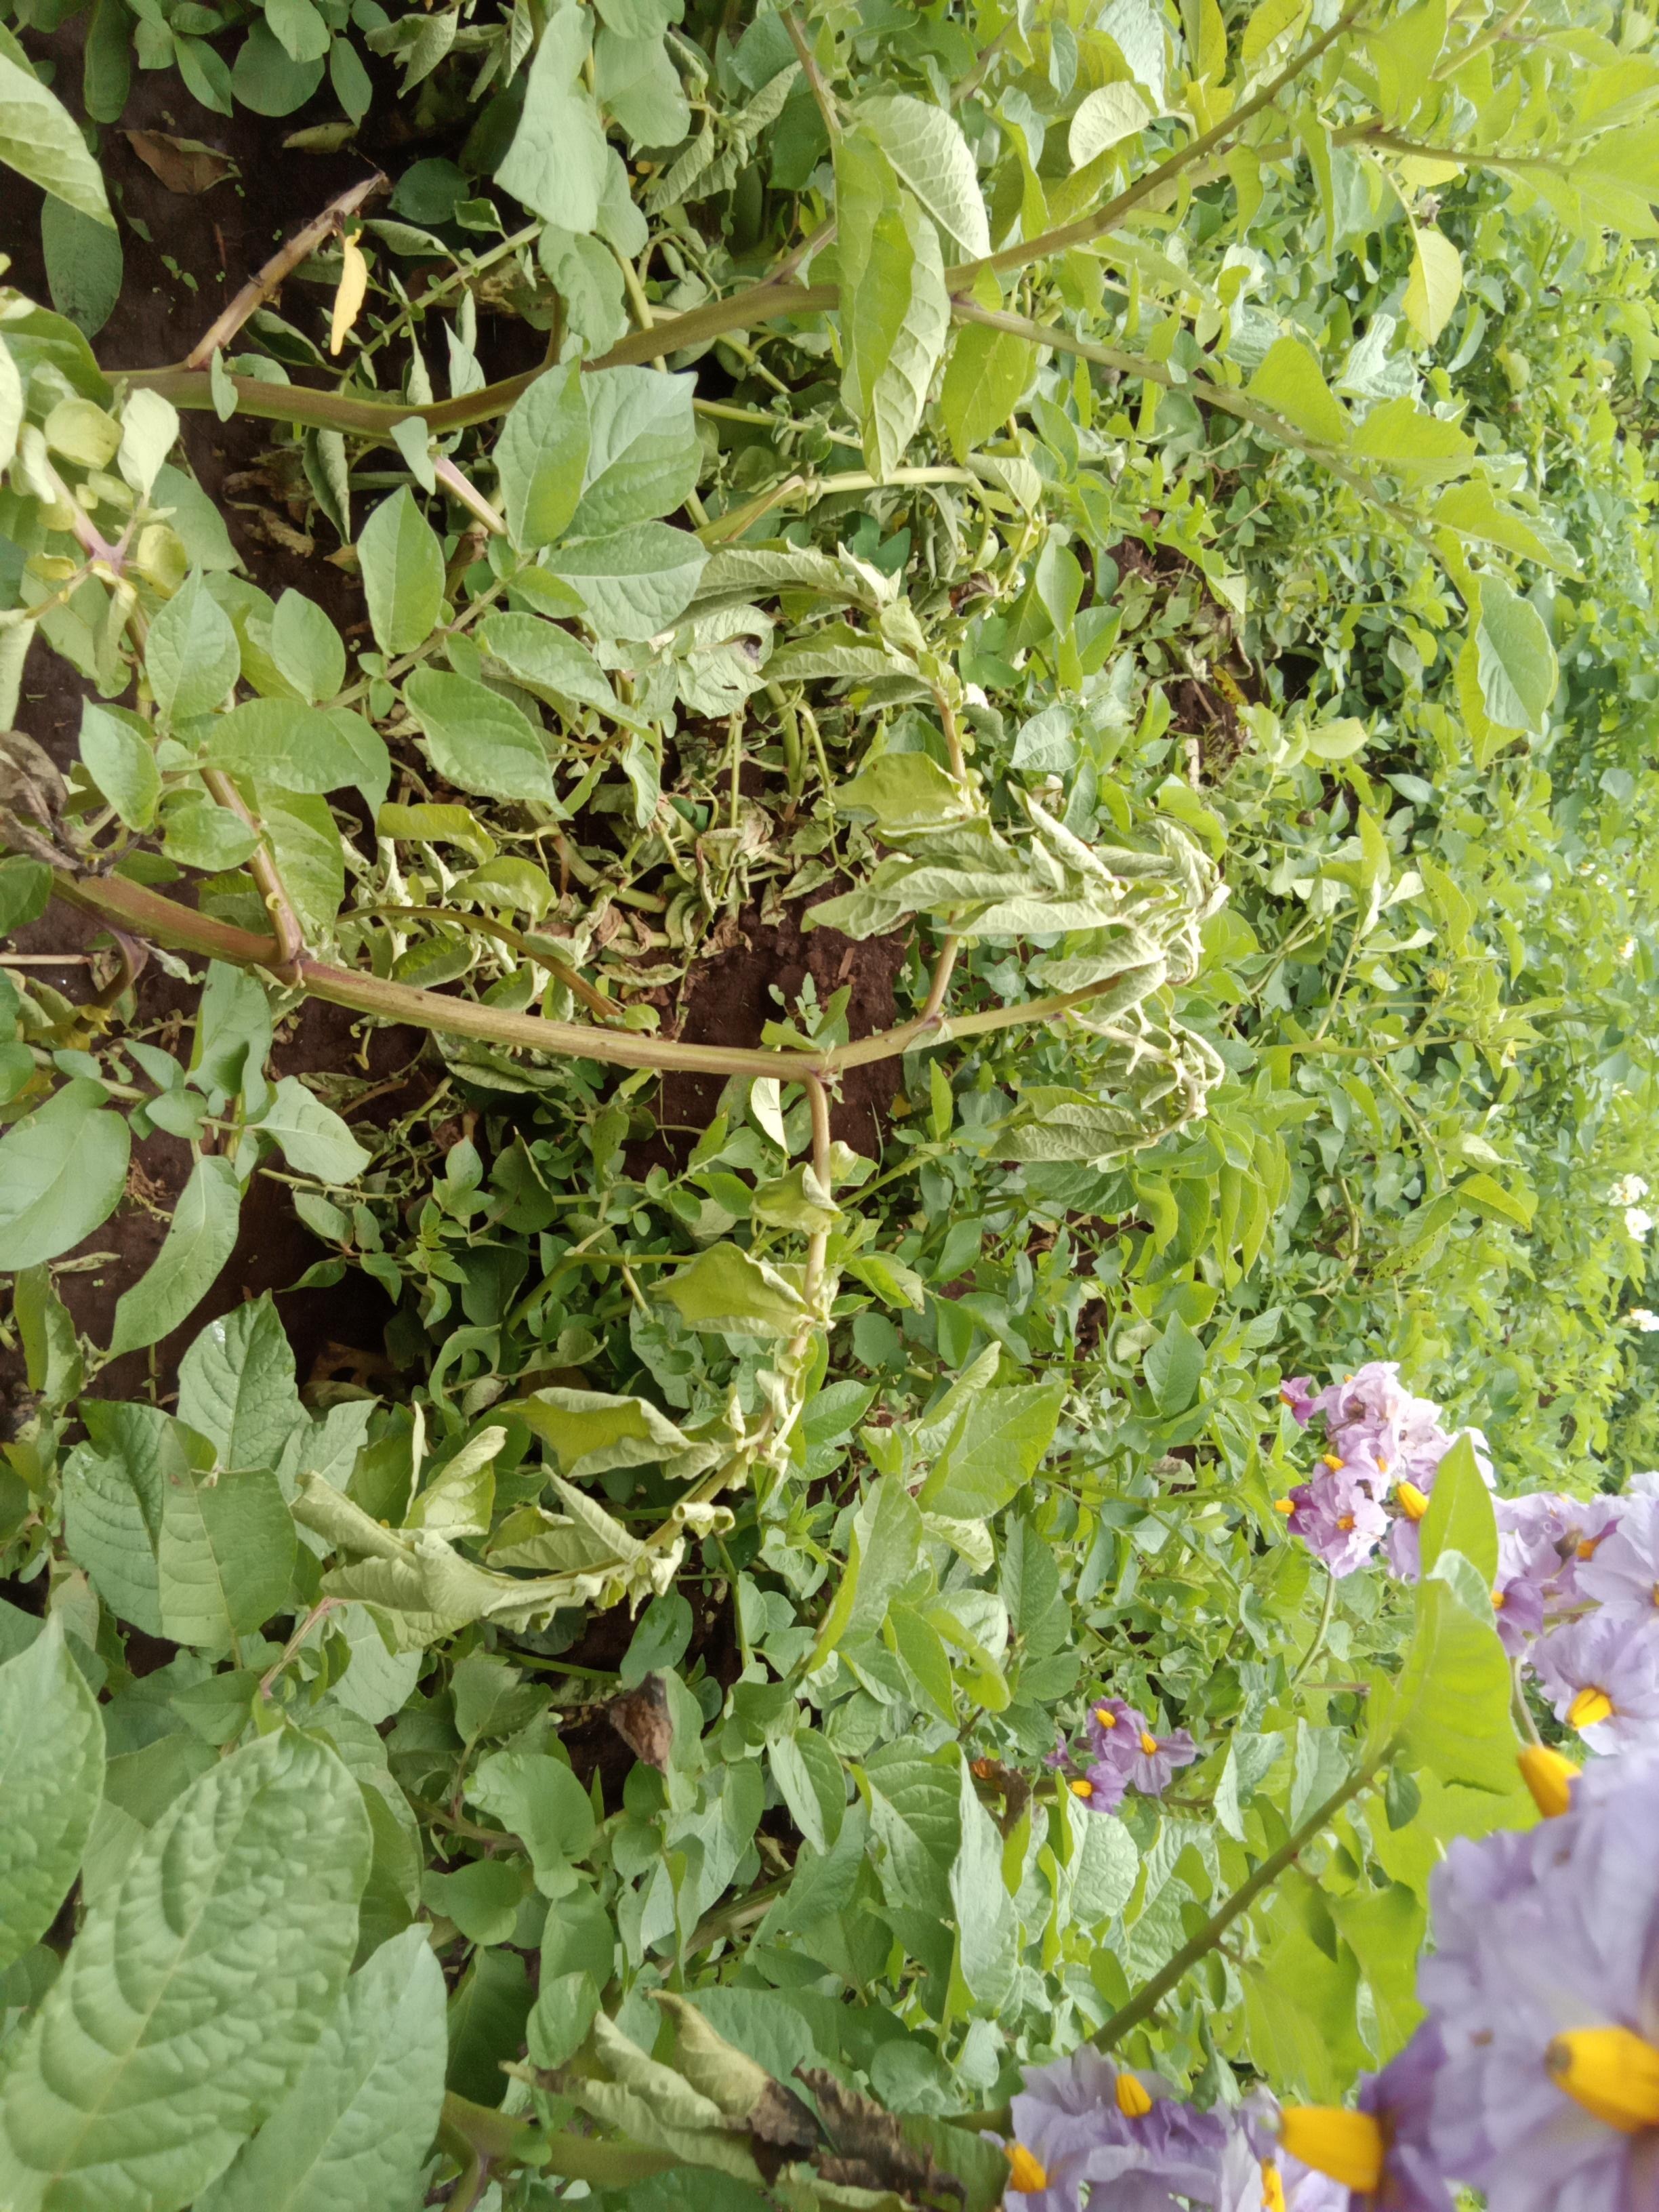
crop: potato
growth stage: flowering
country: Kenya
